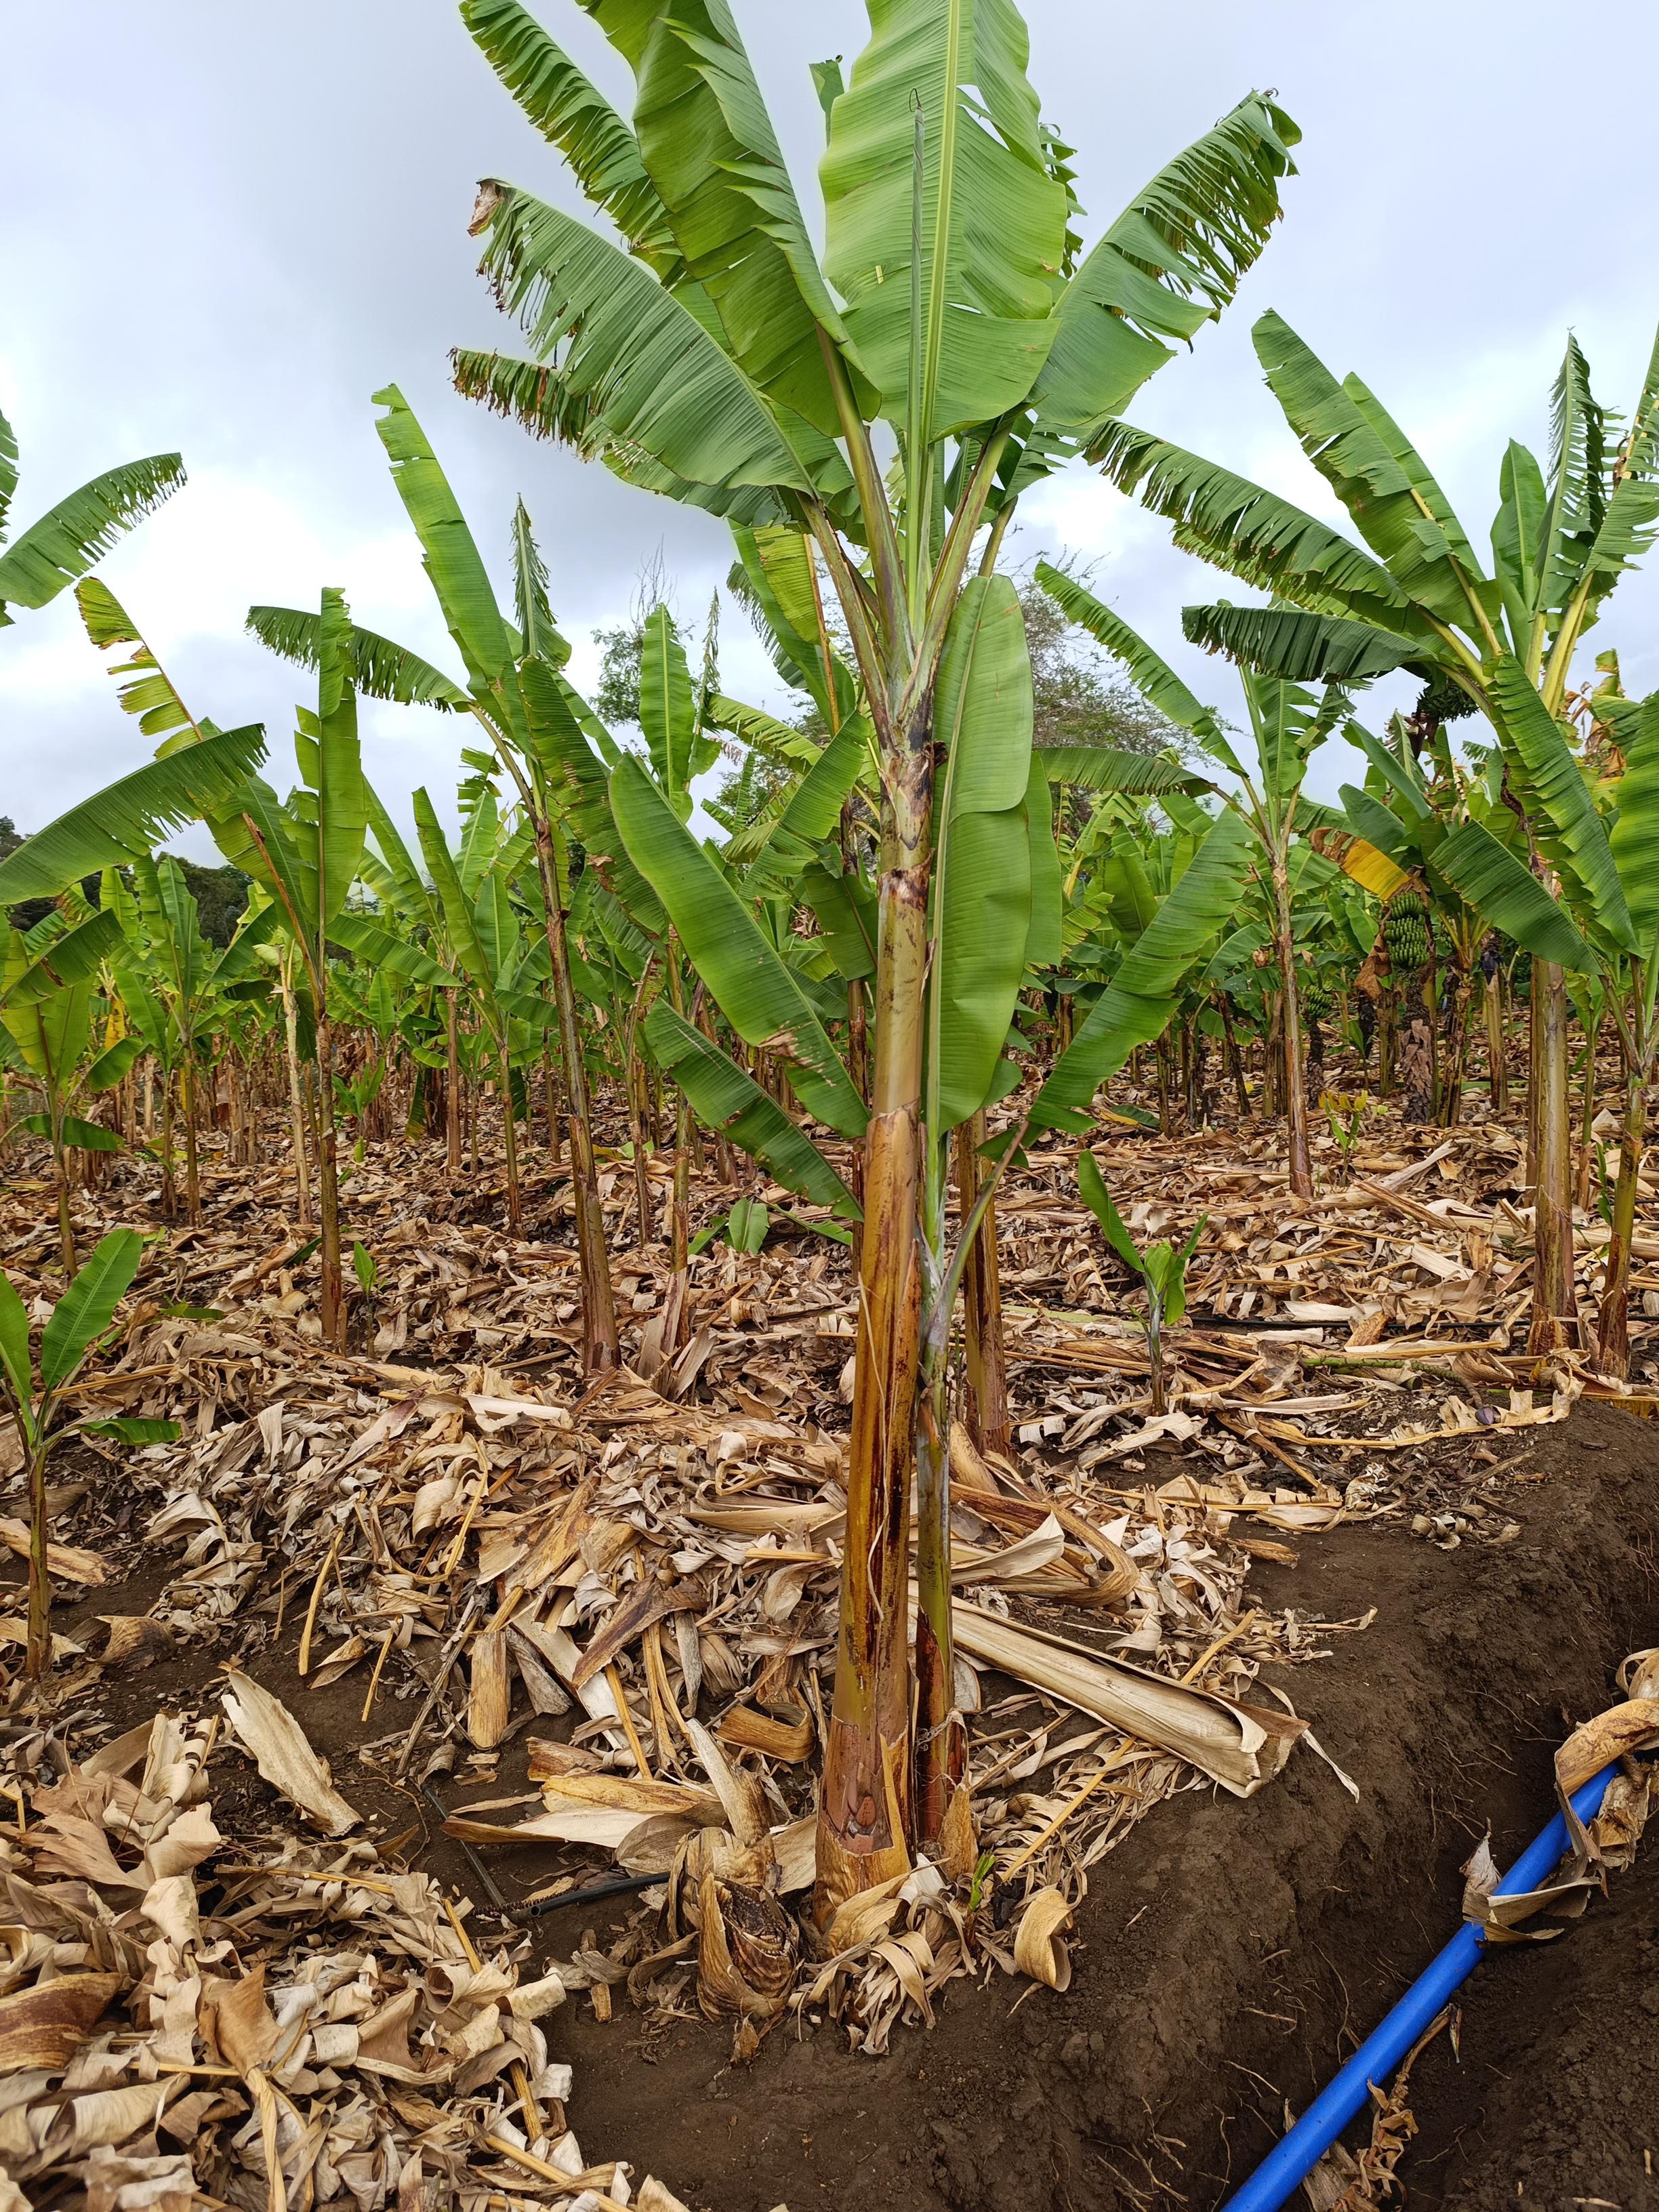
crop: banana
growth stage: vegetative
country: Tanzania
